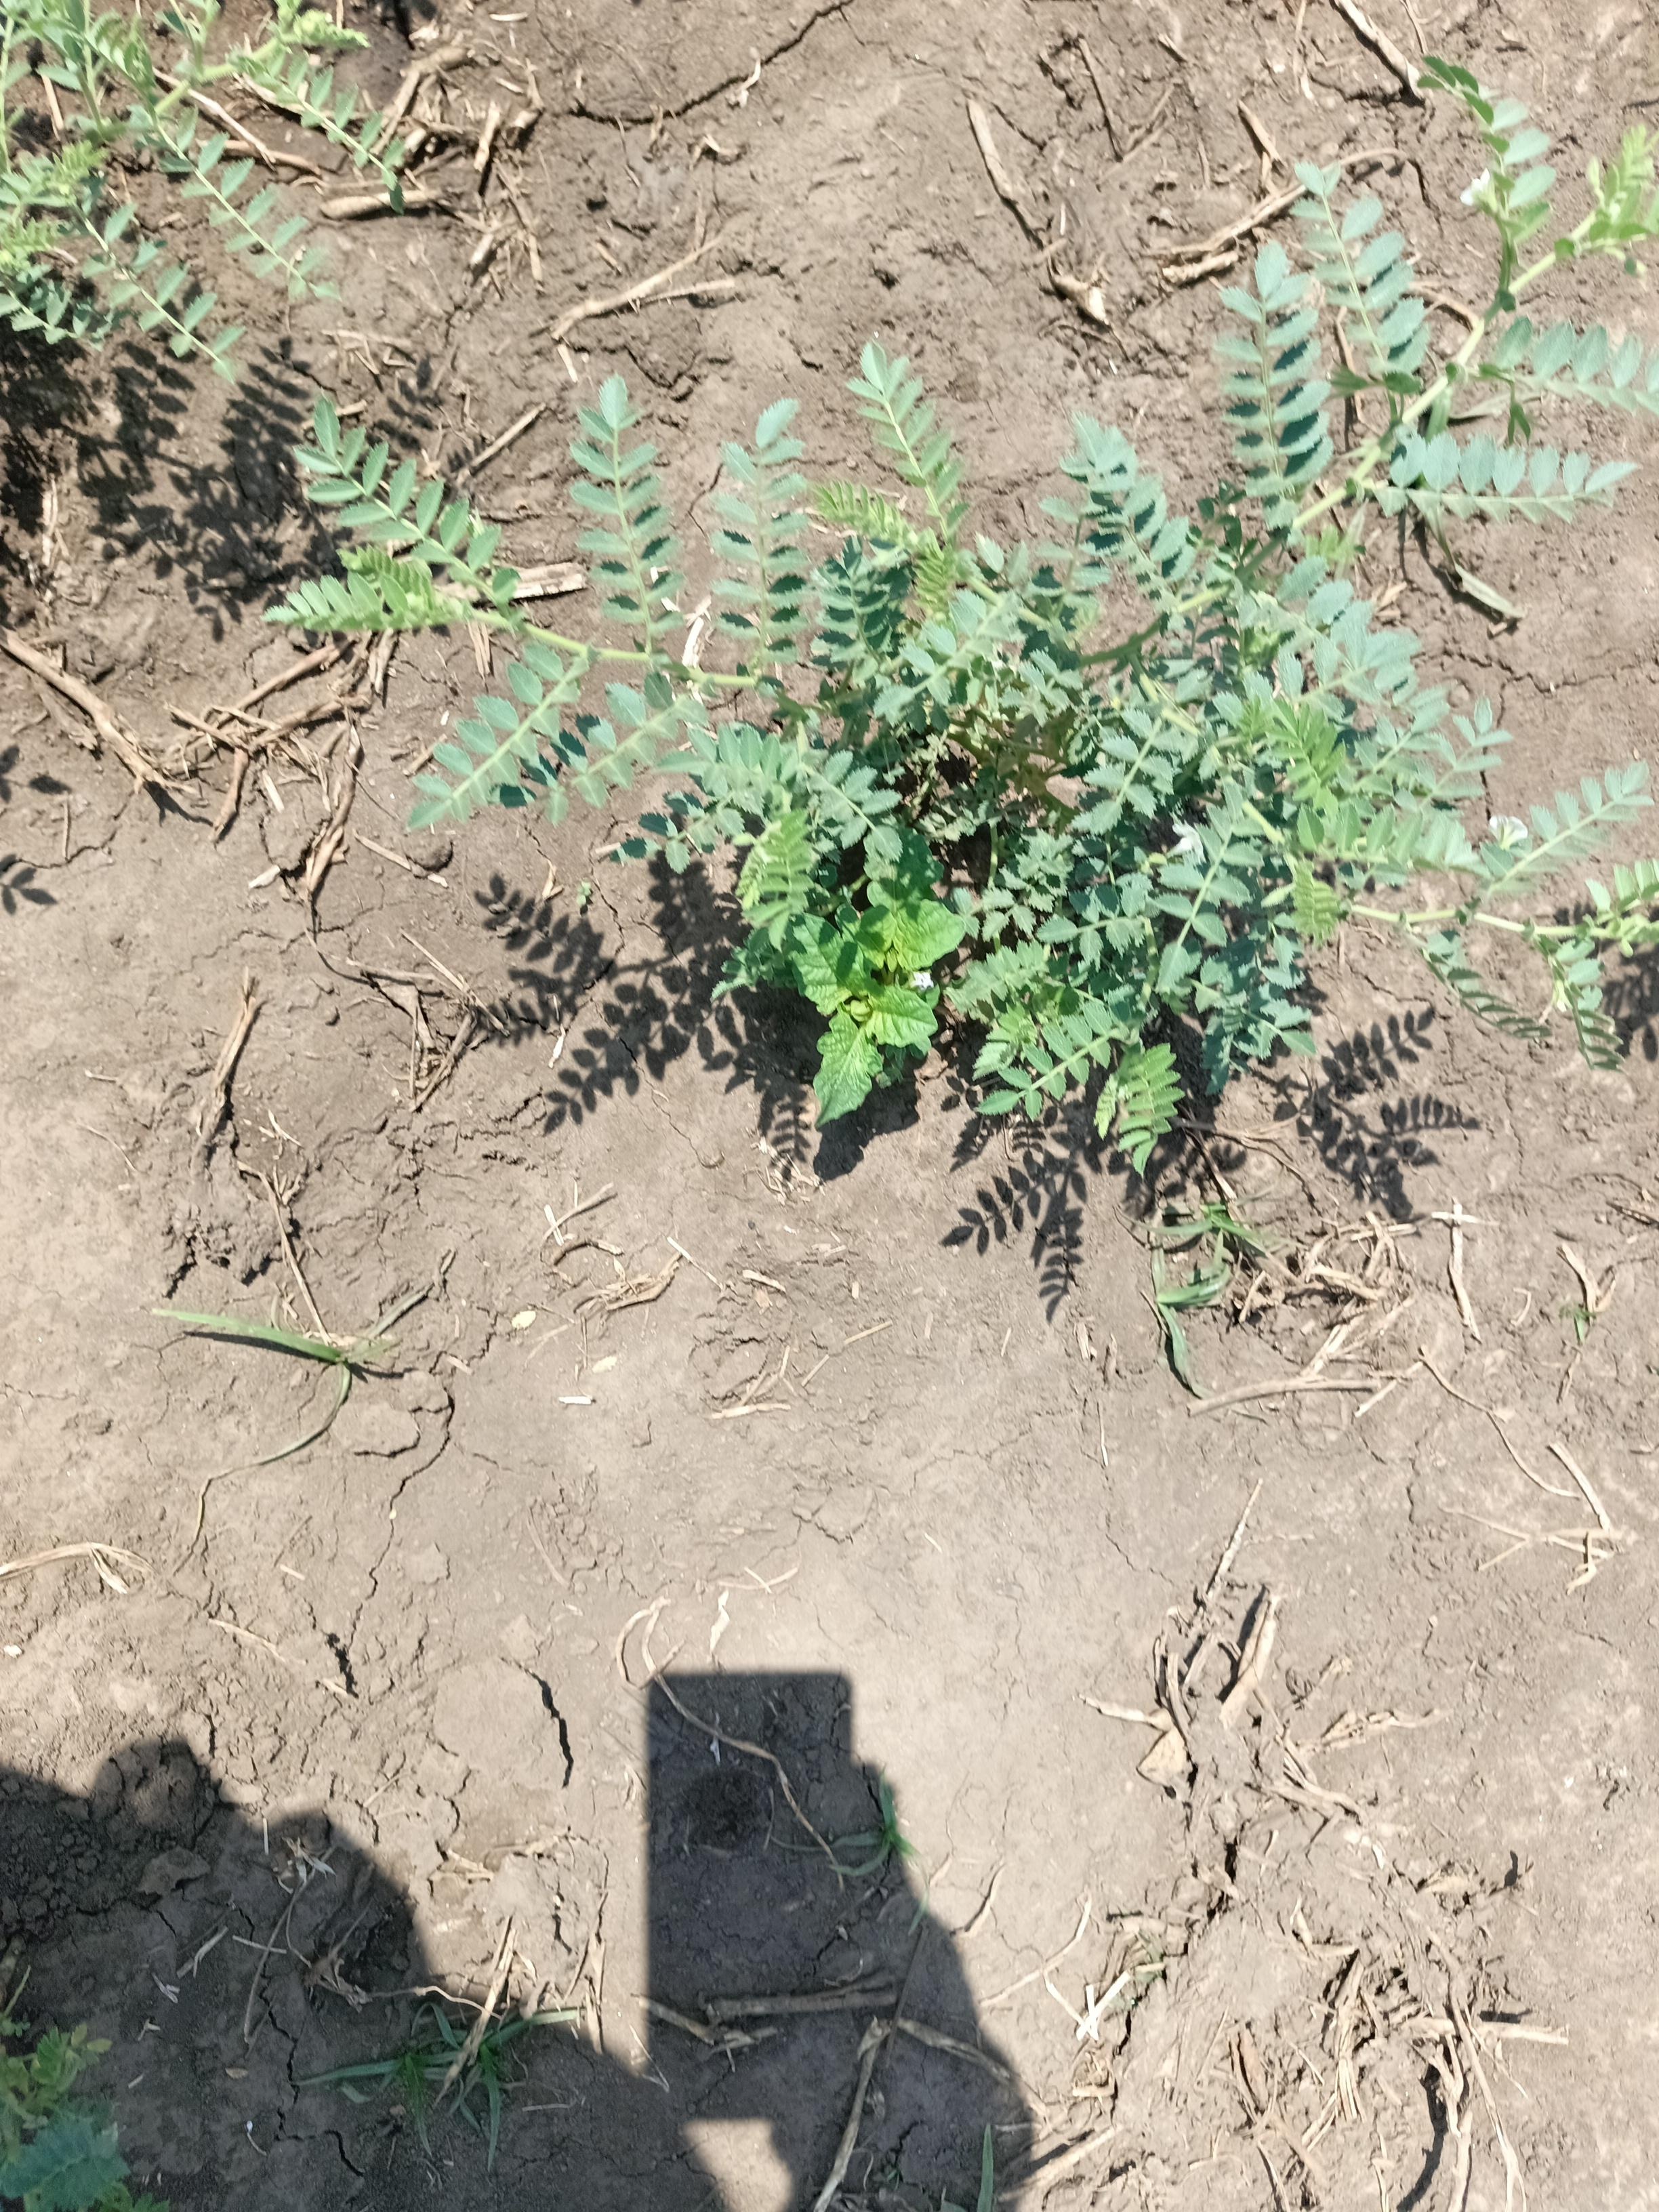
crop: chickpea
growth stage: flowering
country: Tanzania
